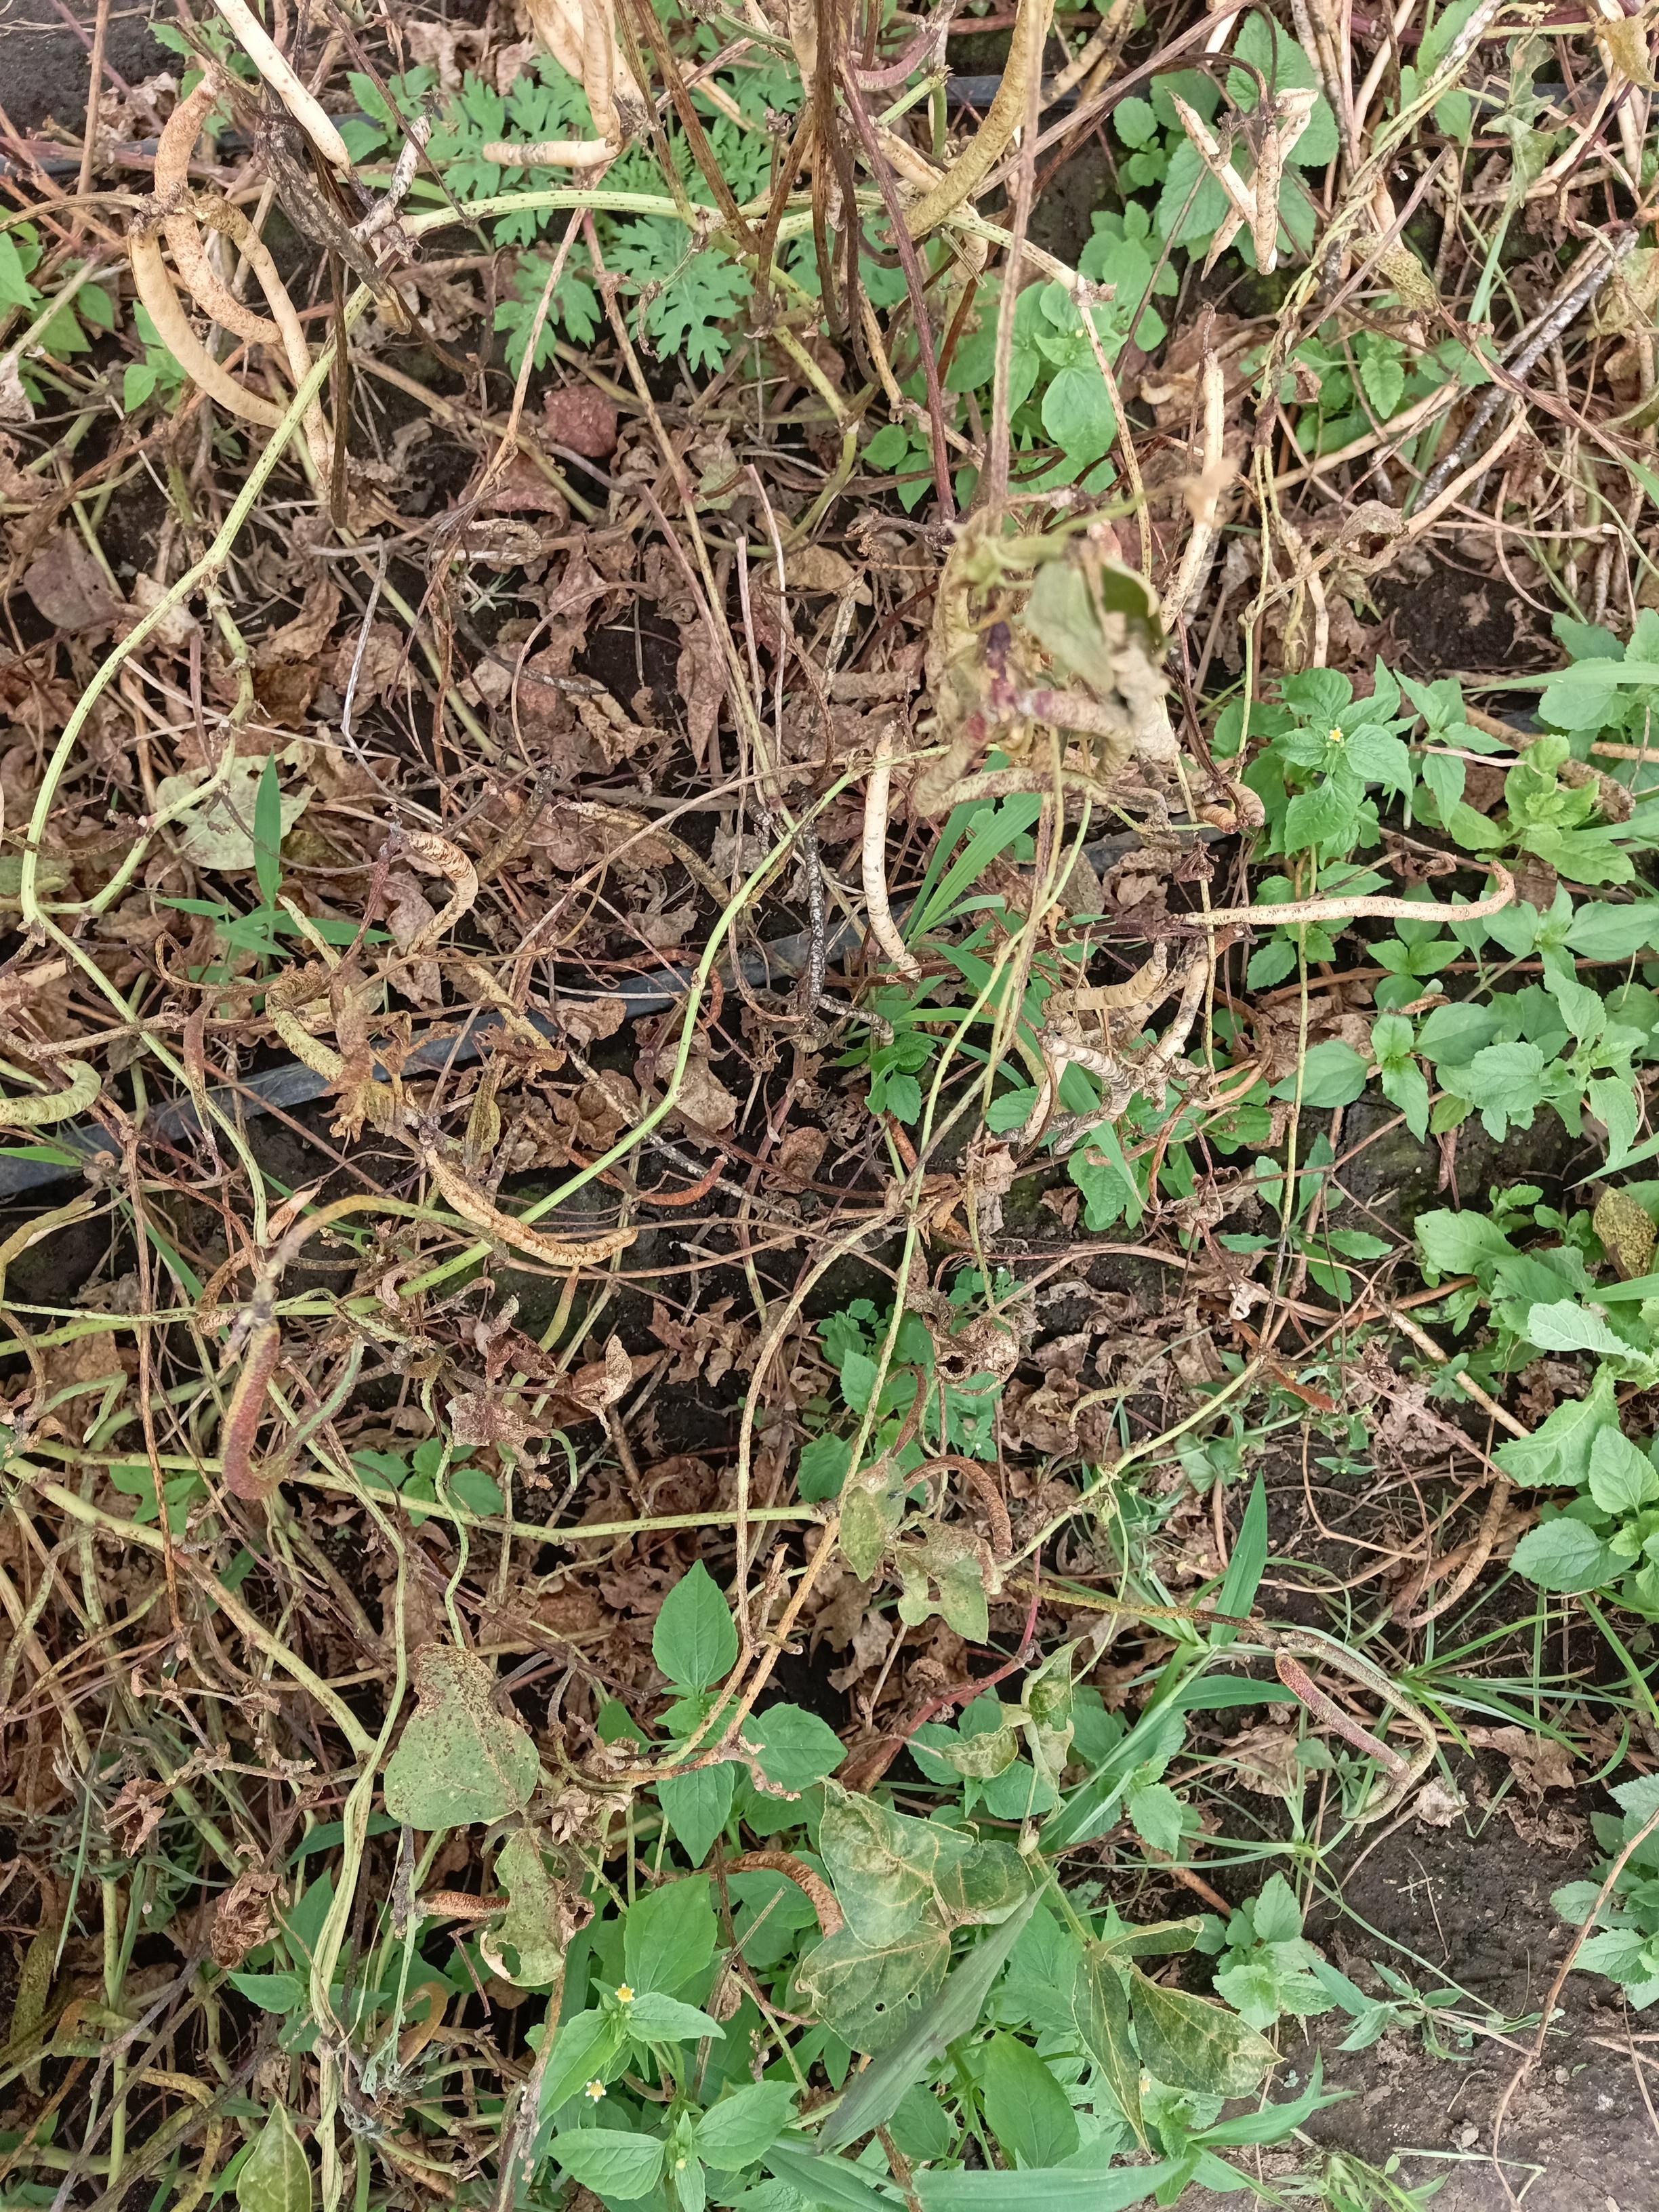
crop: cowpea
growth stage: development pod
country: Tanzania
